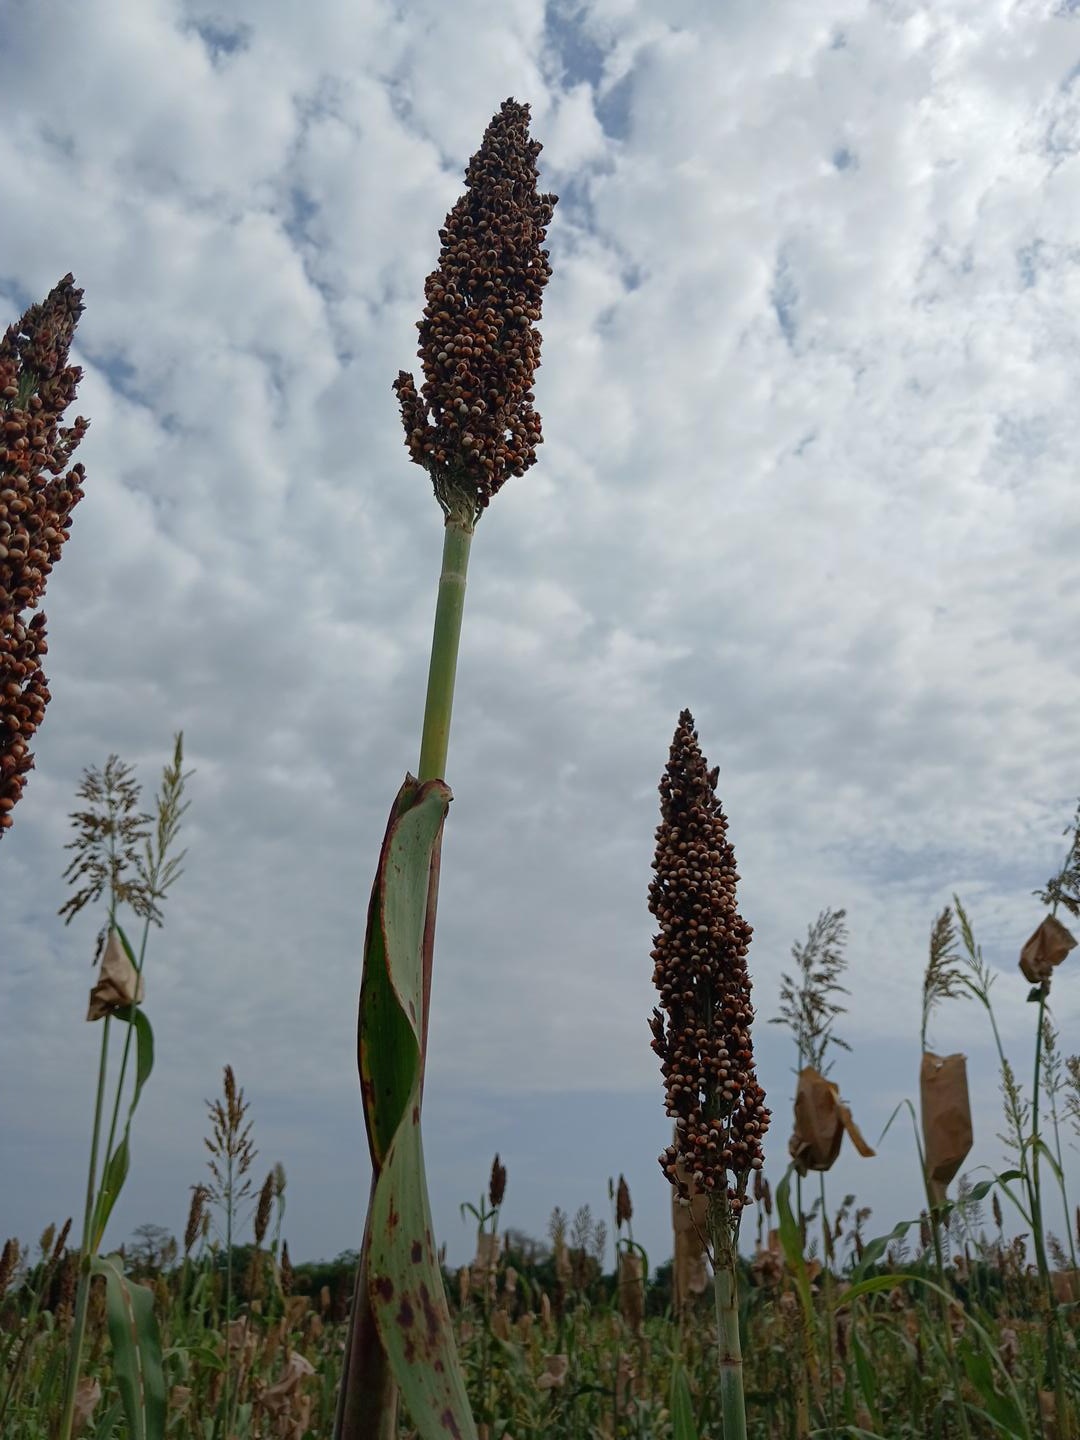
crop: sorghum
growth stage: filling grain
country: Senegal
